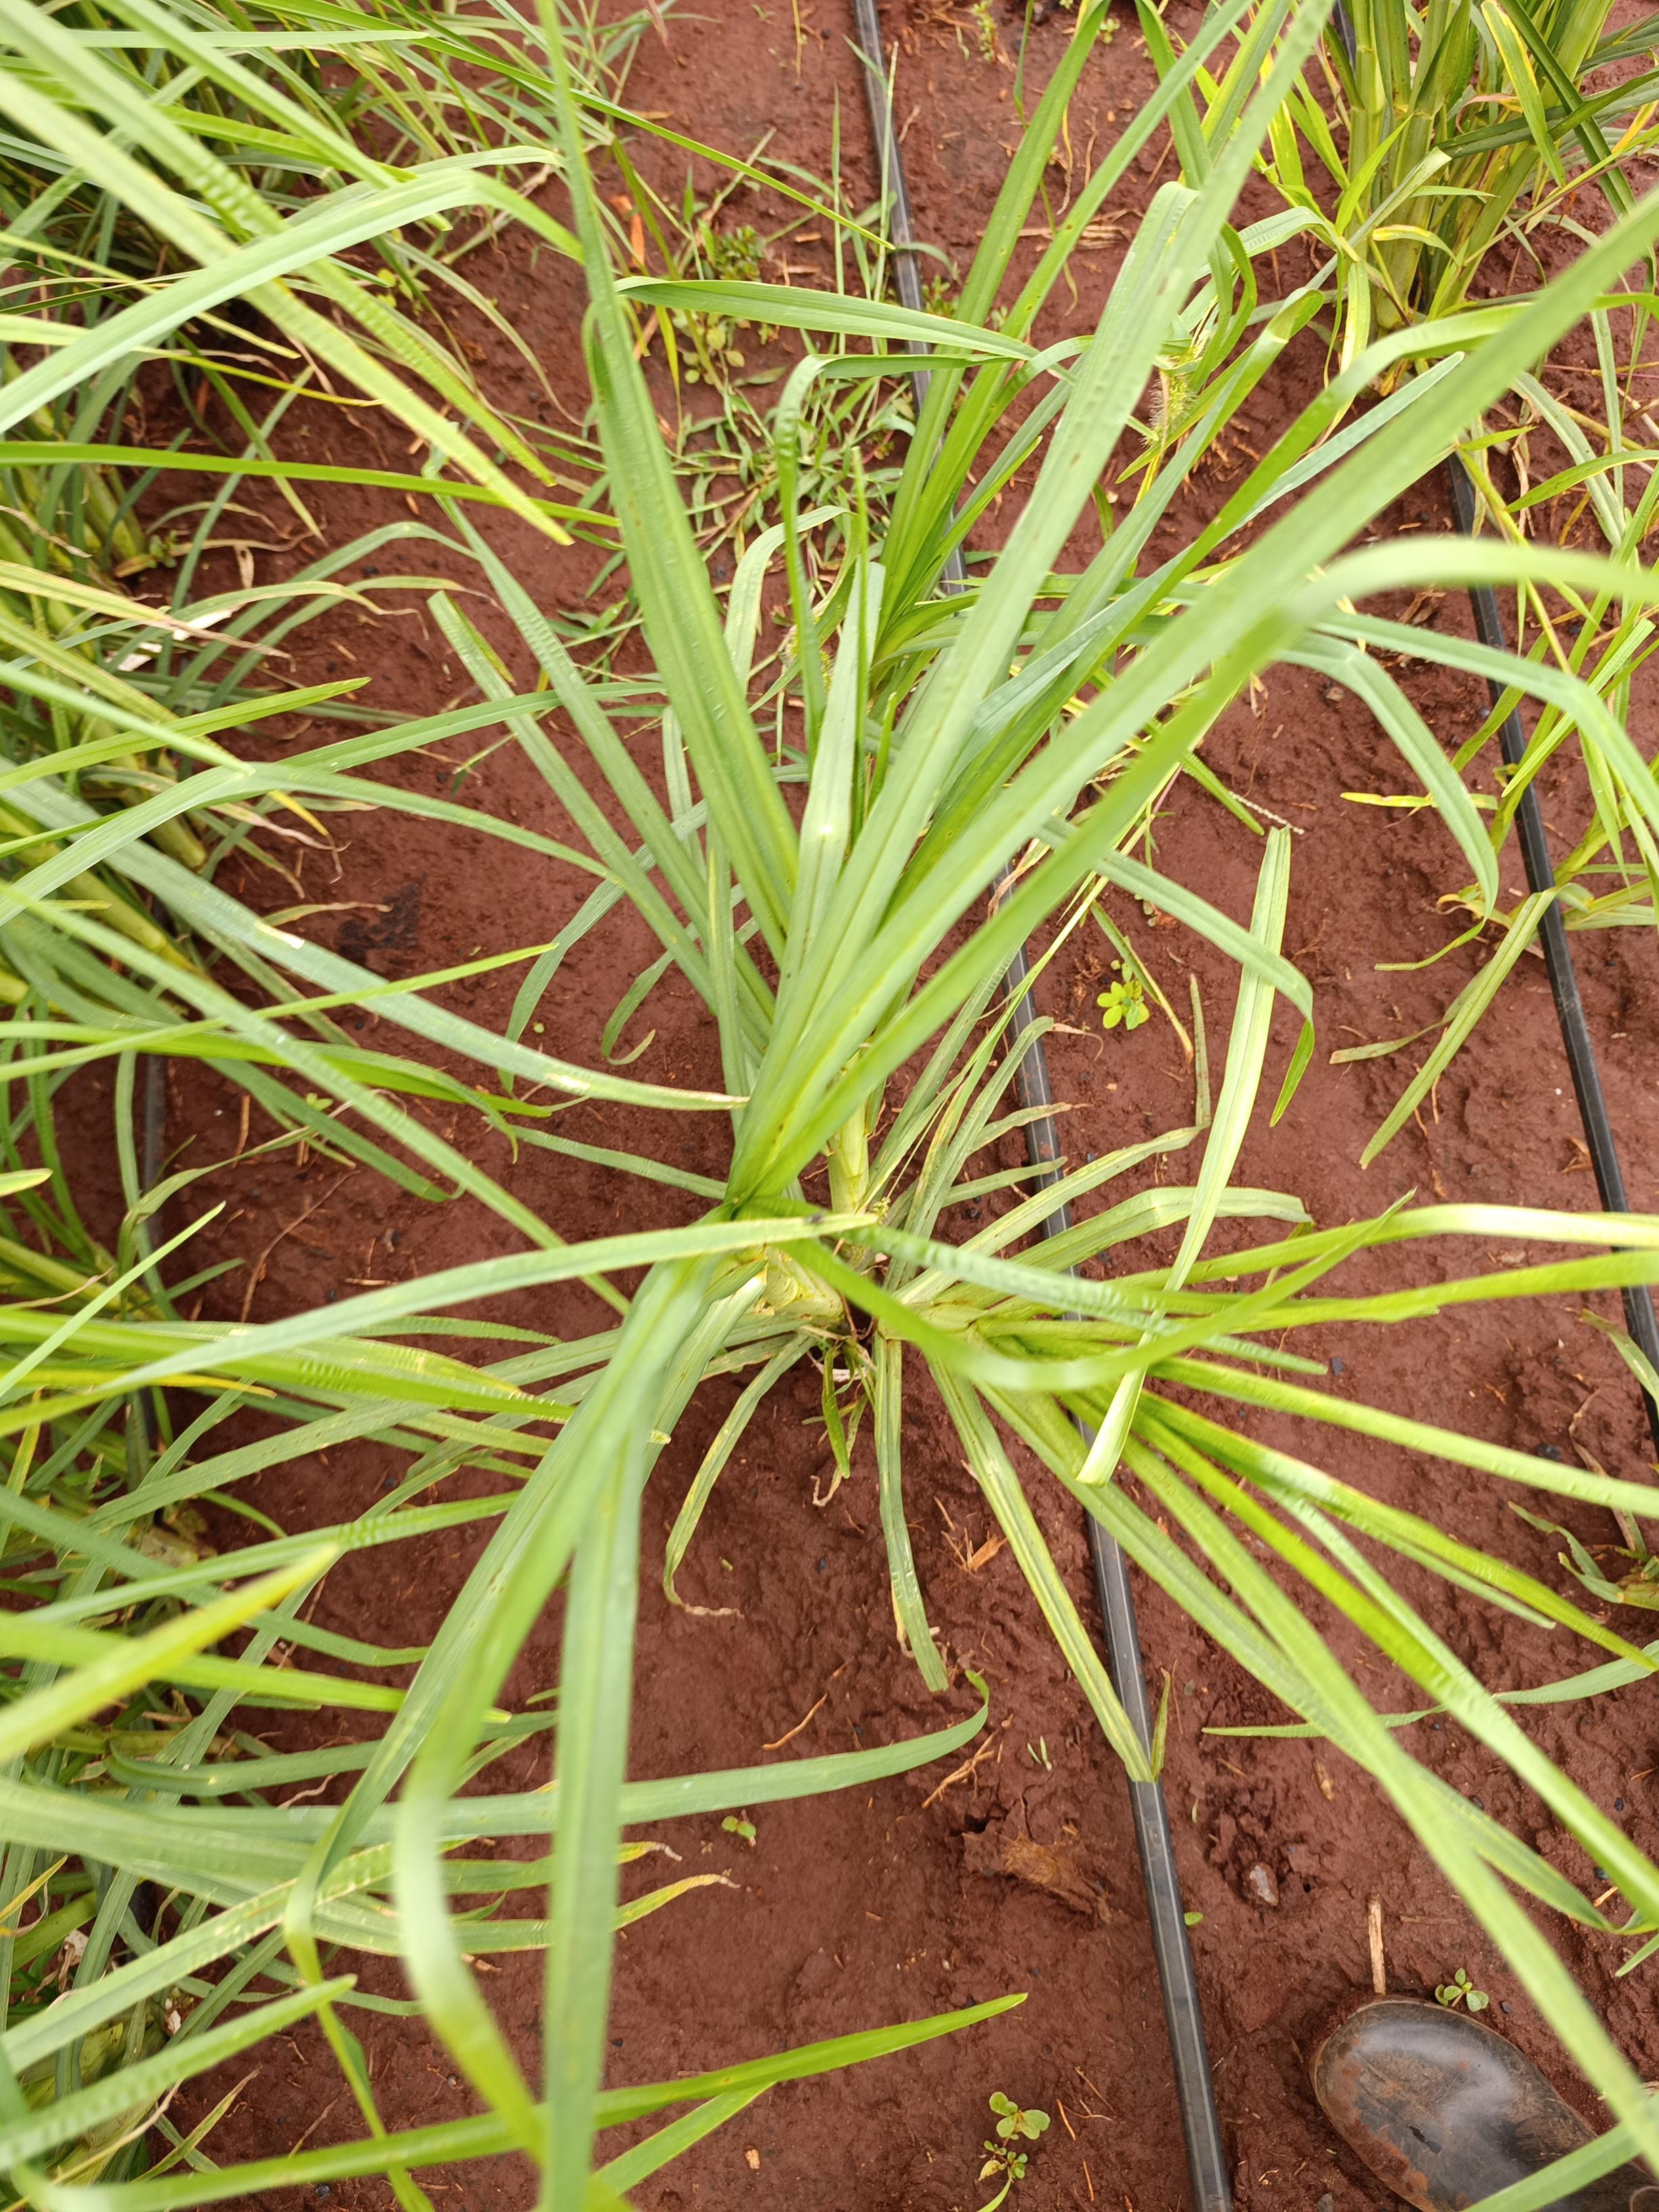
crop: finger millet
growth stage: heading tuber
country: Kenya
